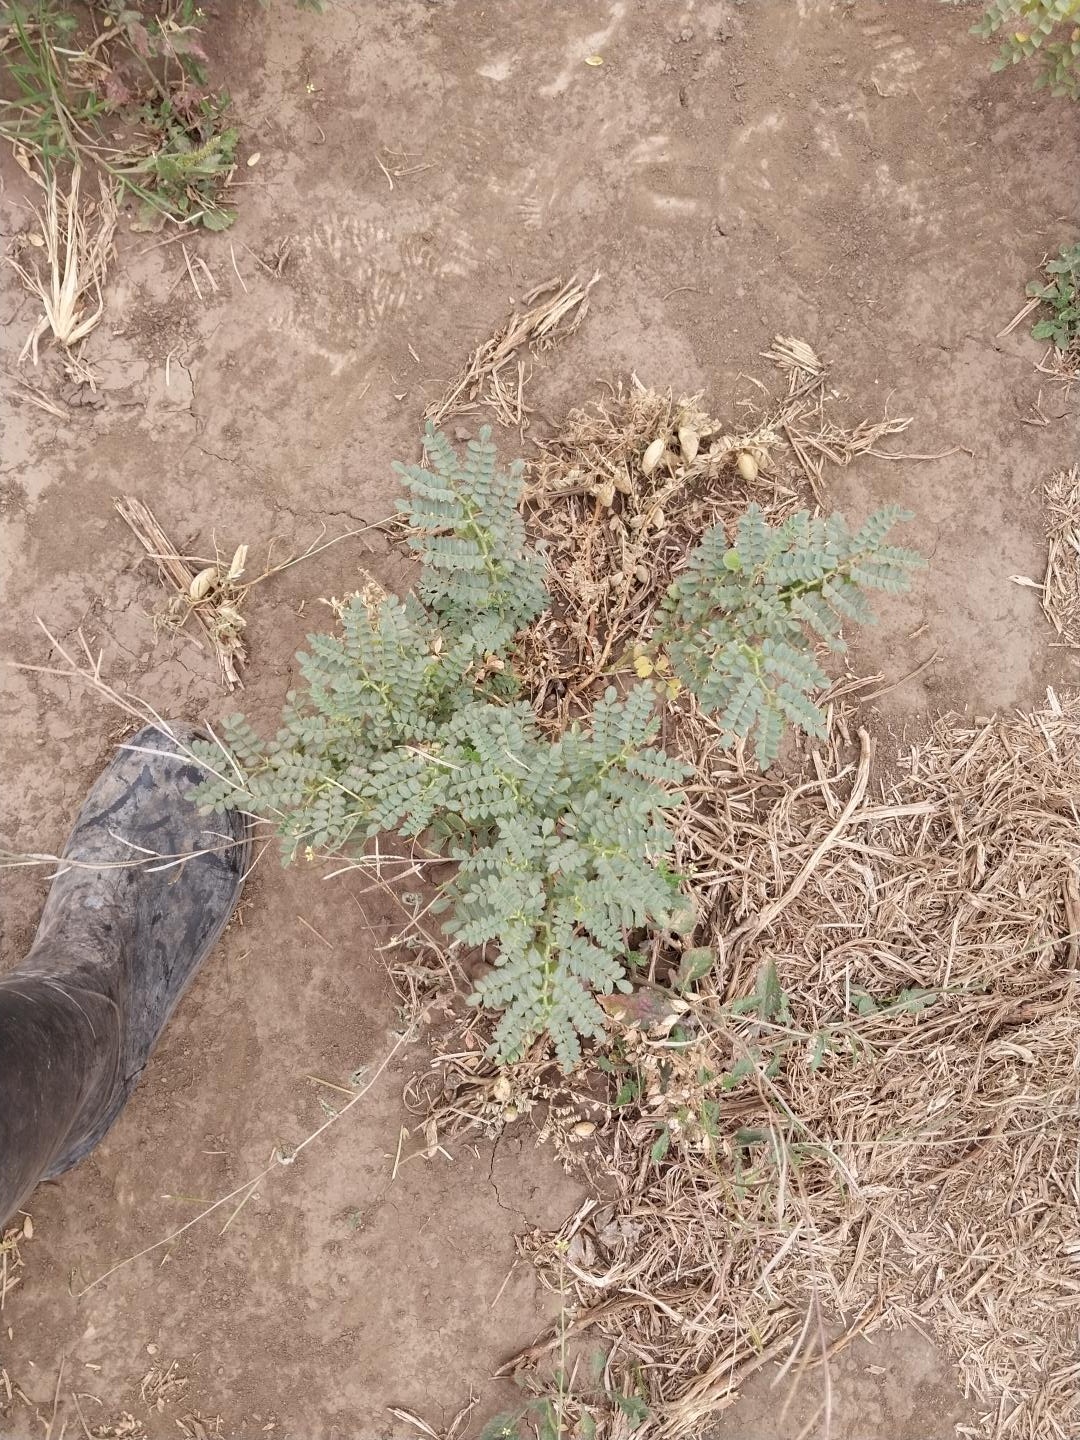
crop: chickpea
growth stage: development pod
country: Tanzania
